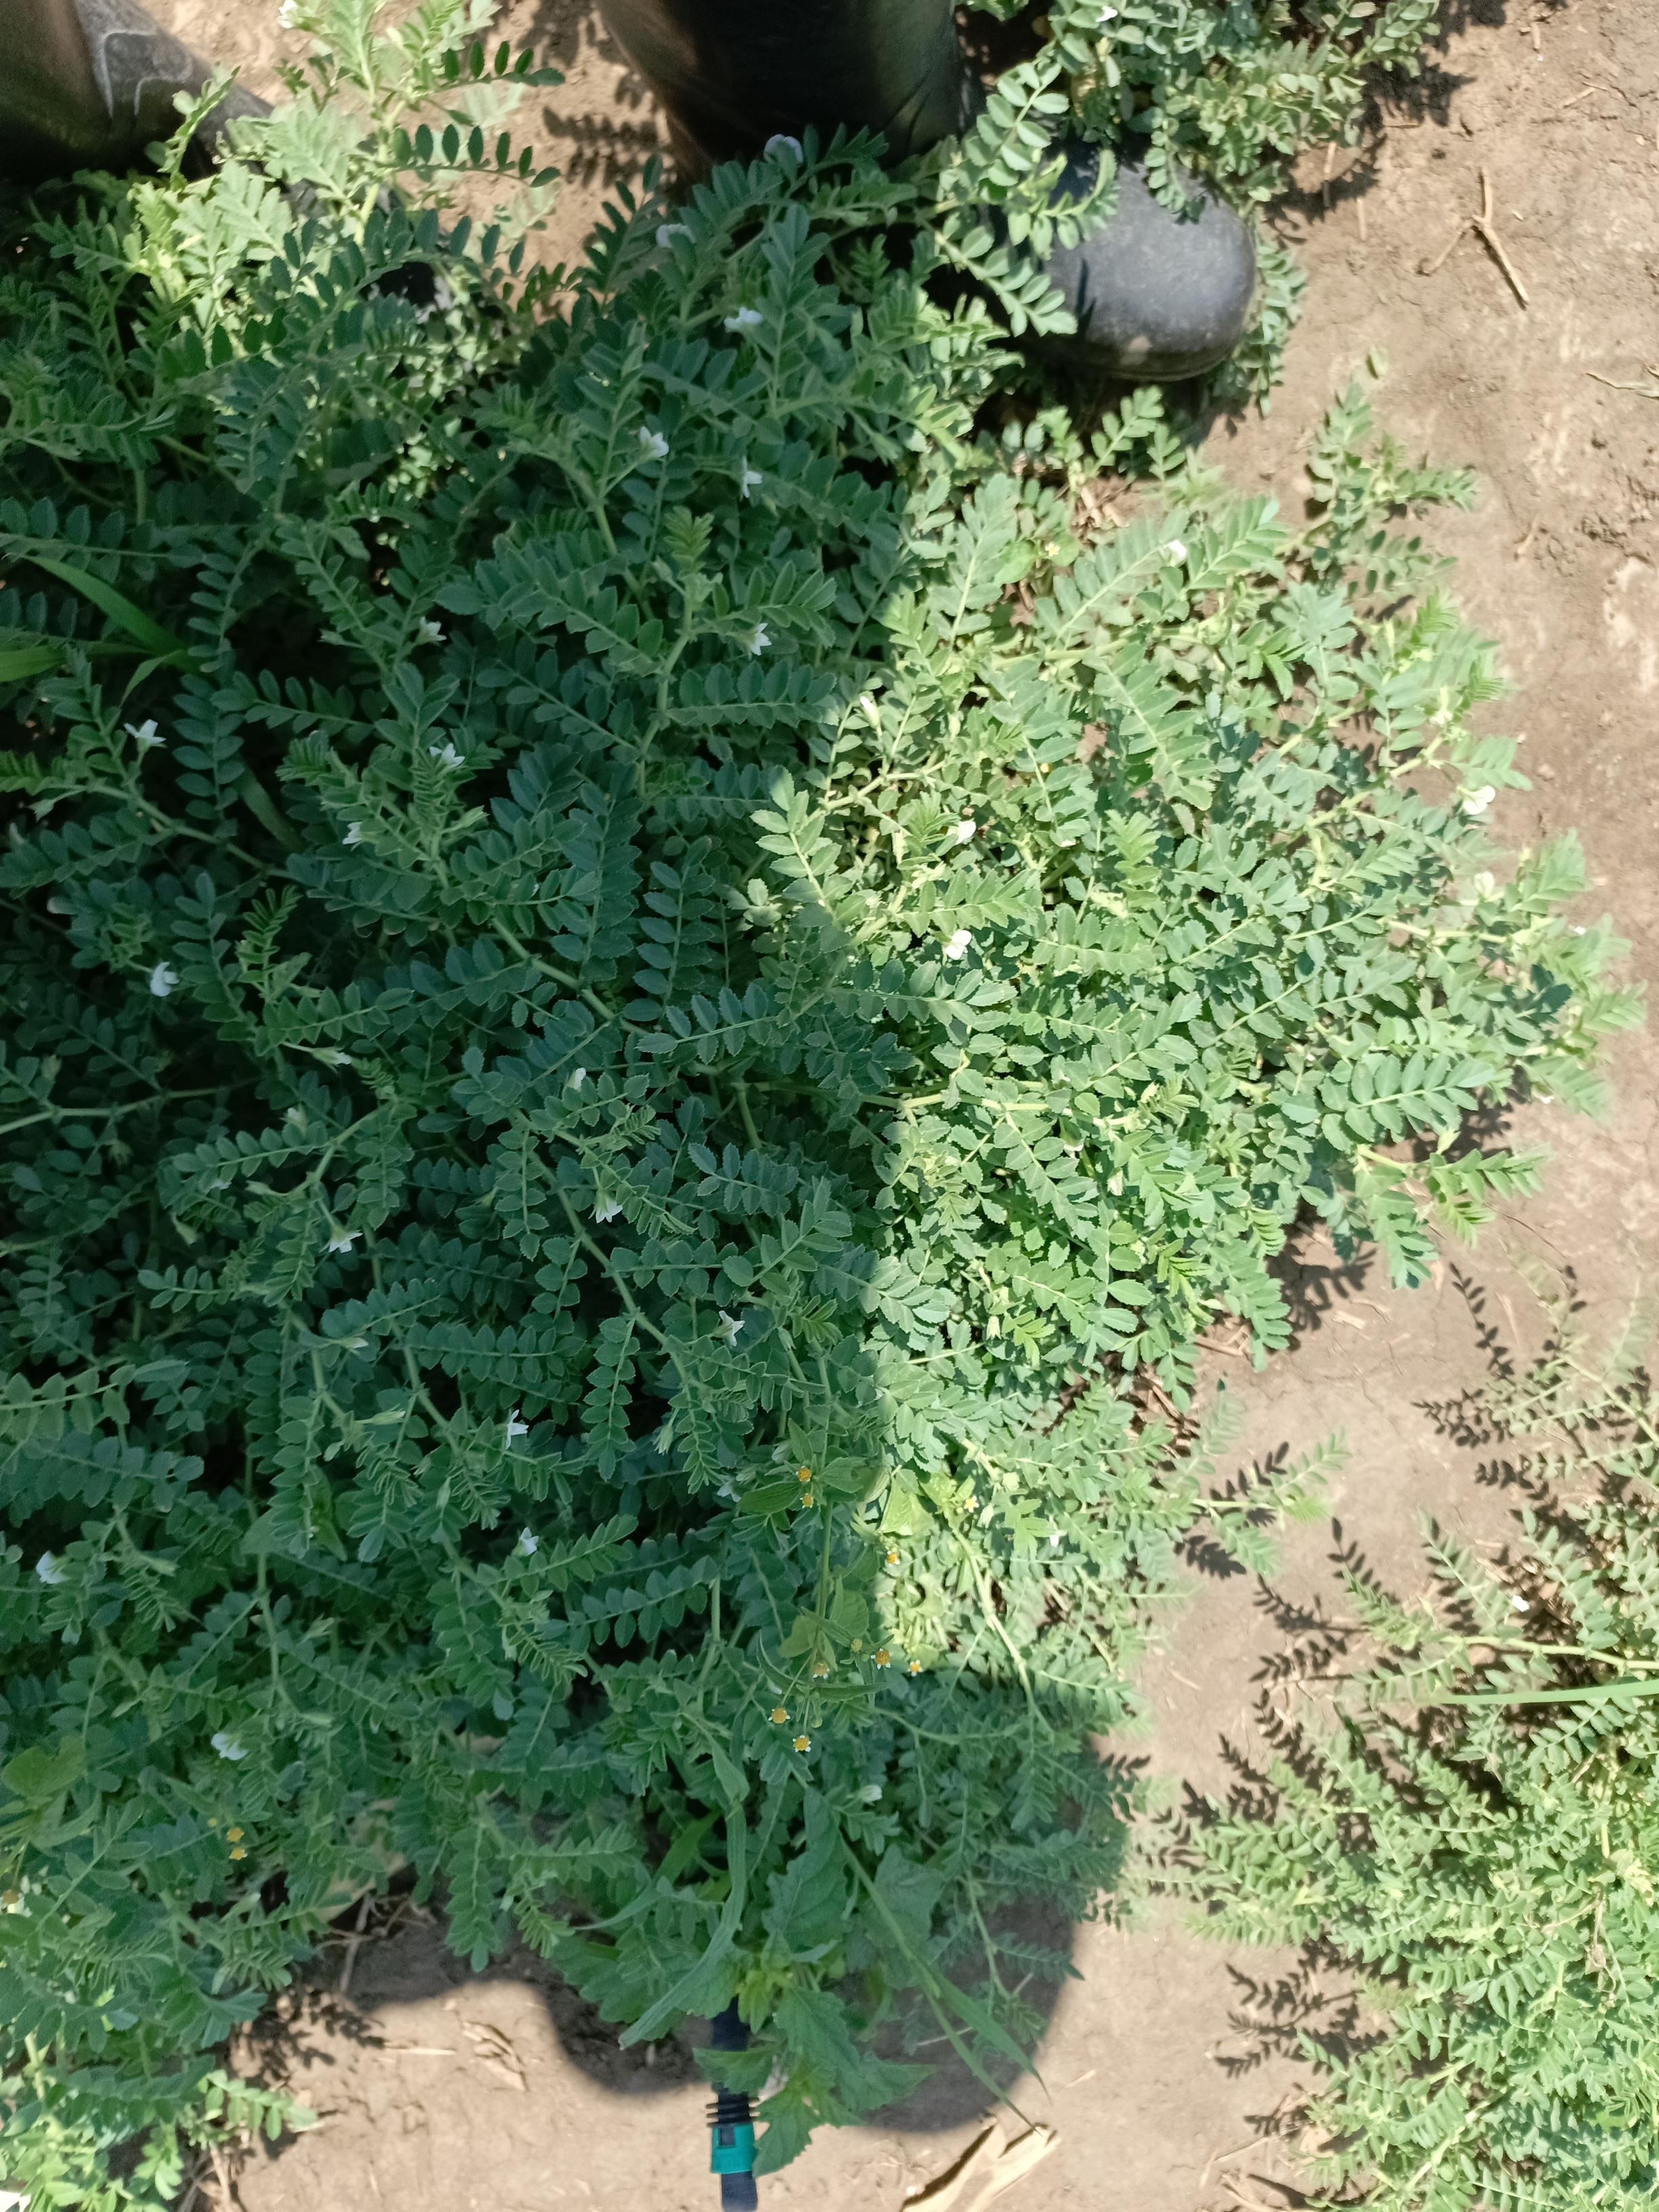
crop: chickpea
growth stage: development pod
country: Tanzania
